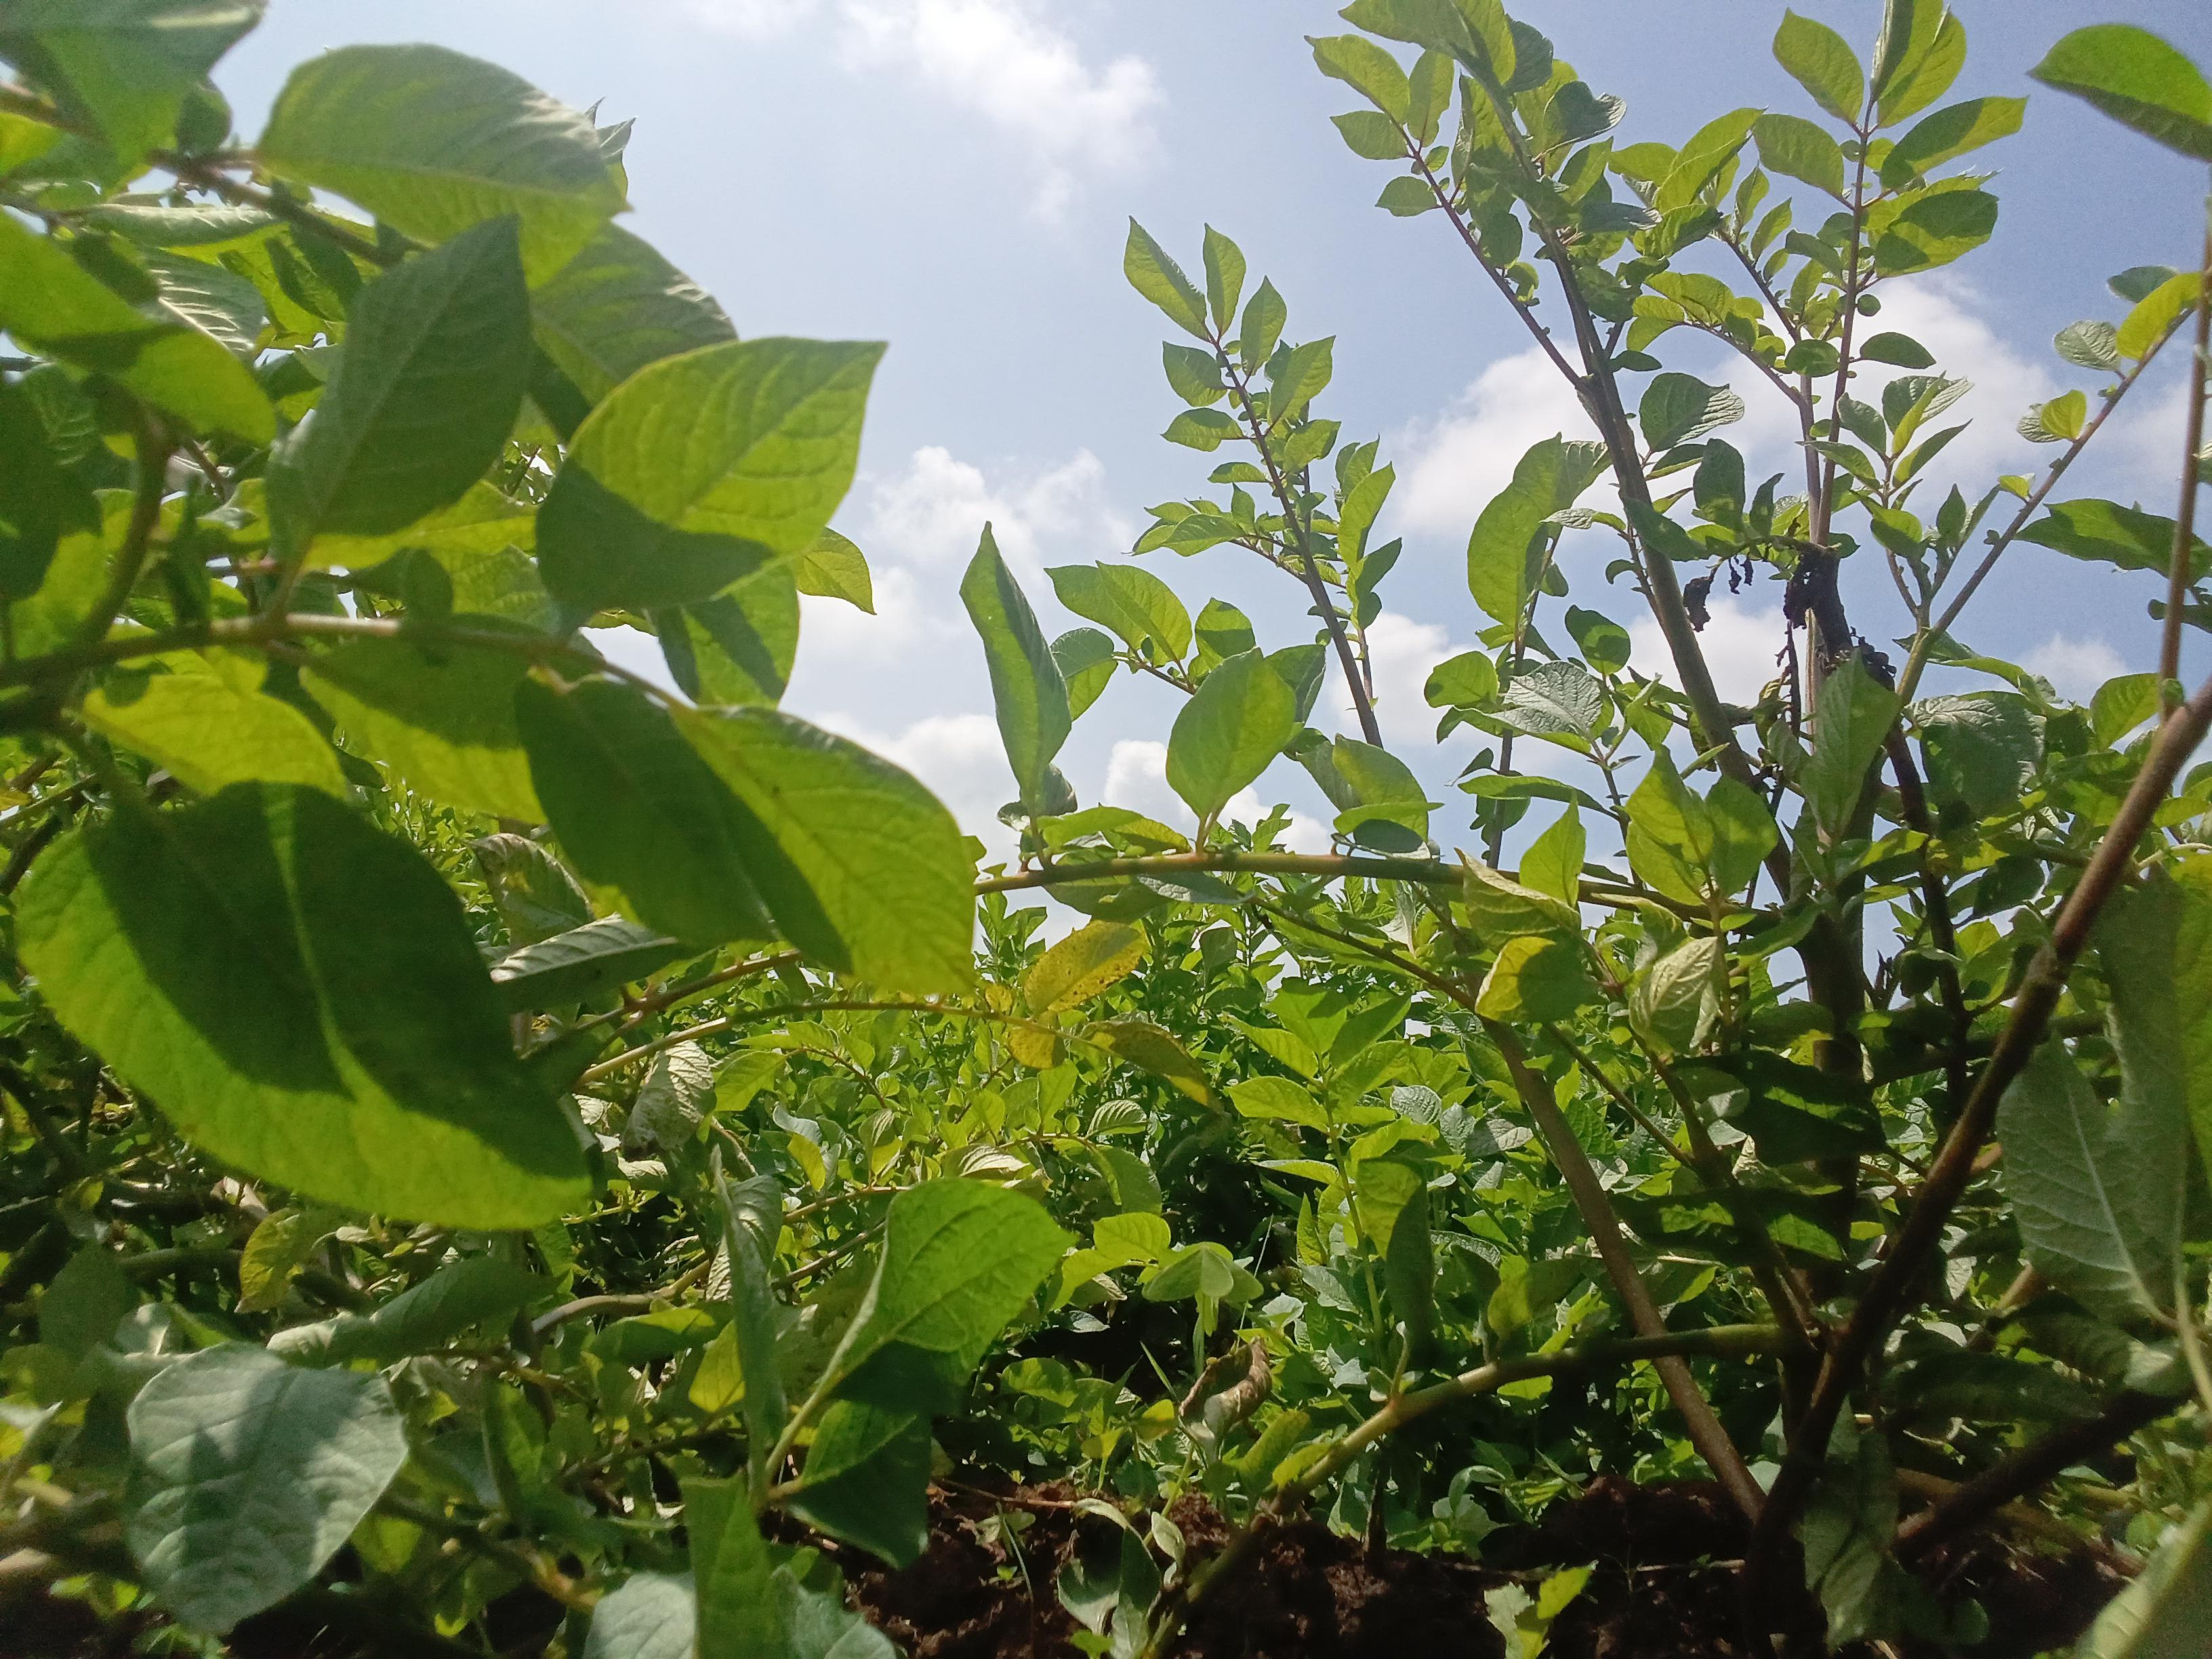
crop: potato
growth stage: vegetative
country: Kenya
